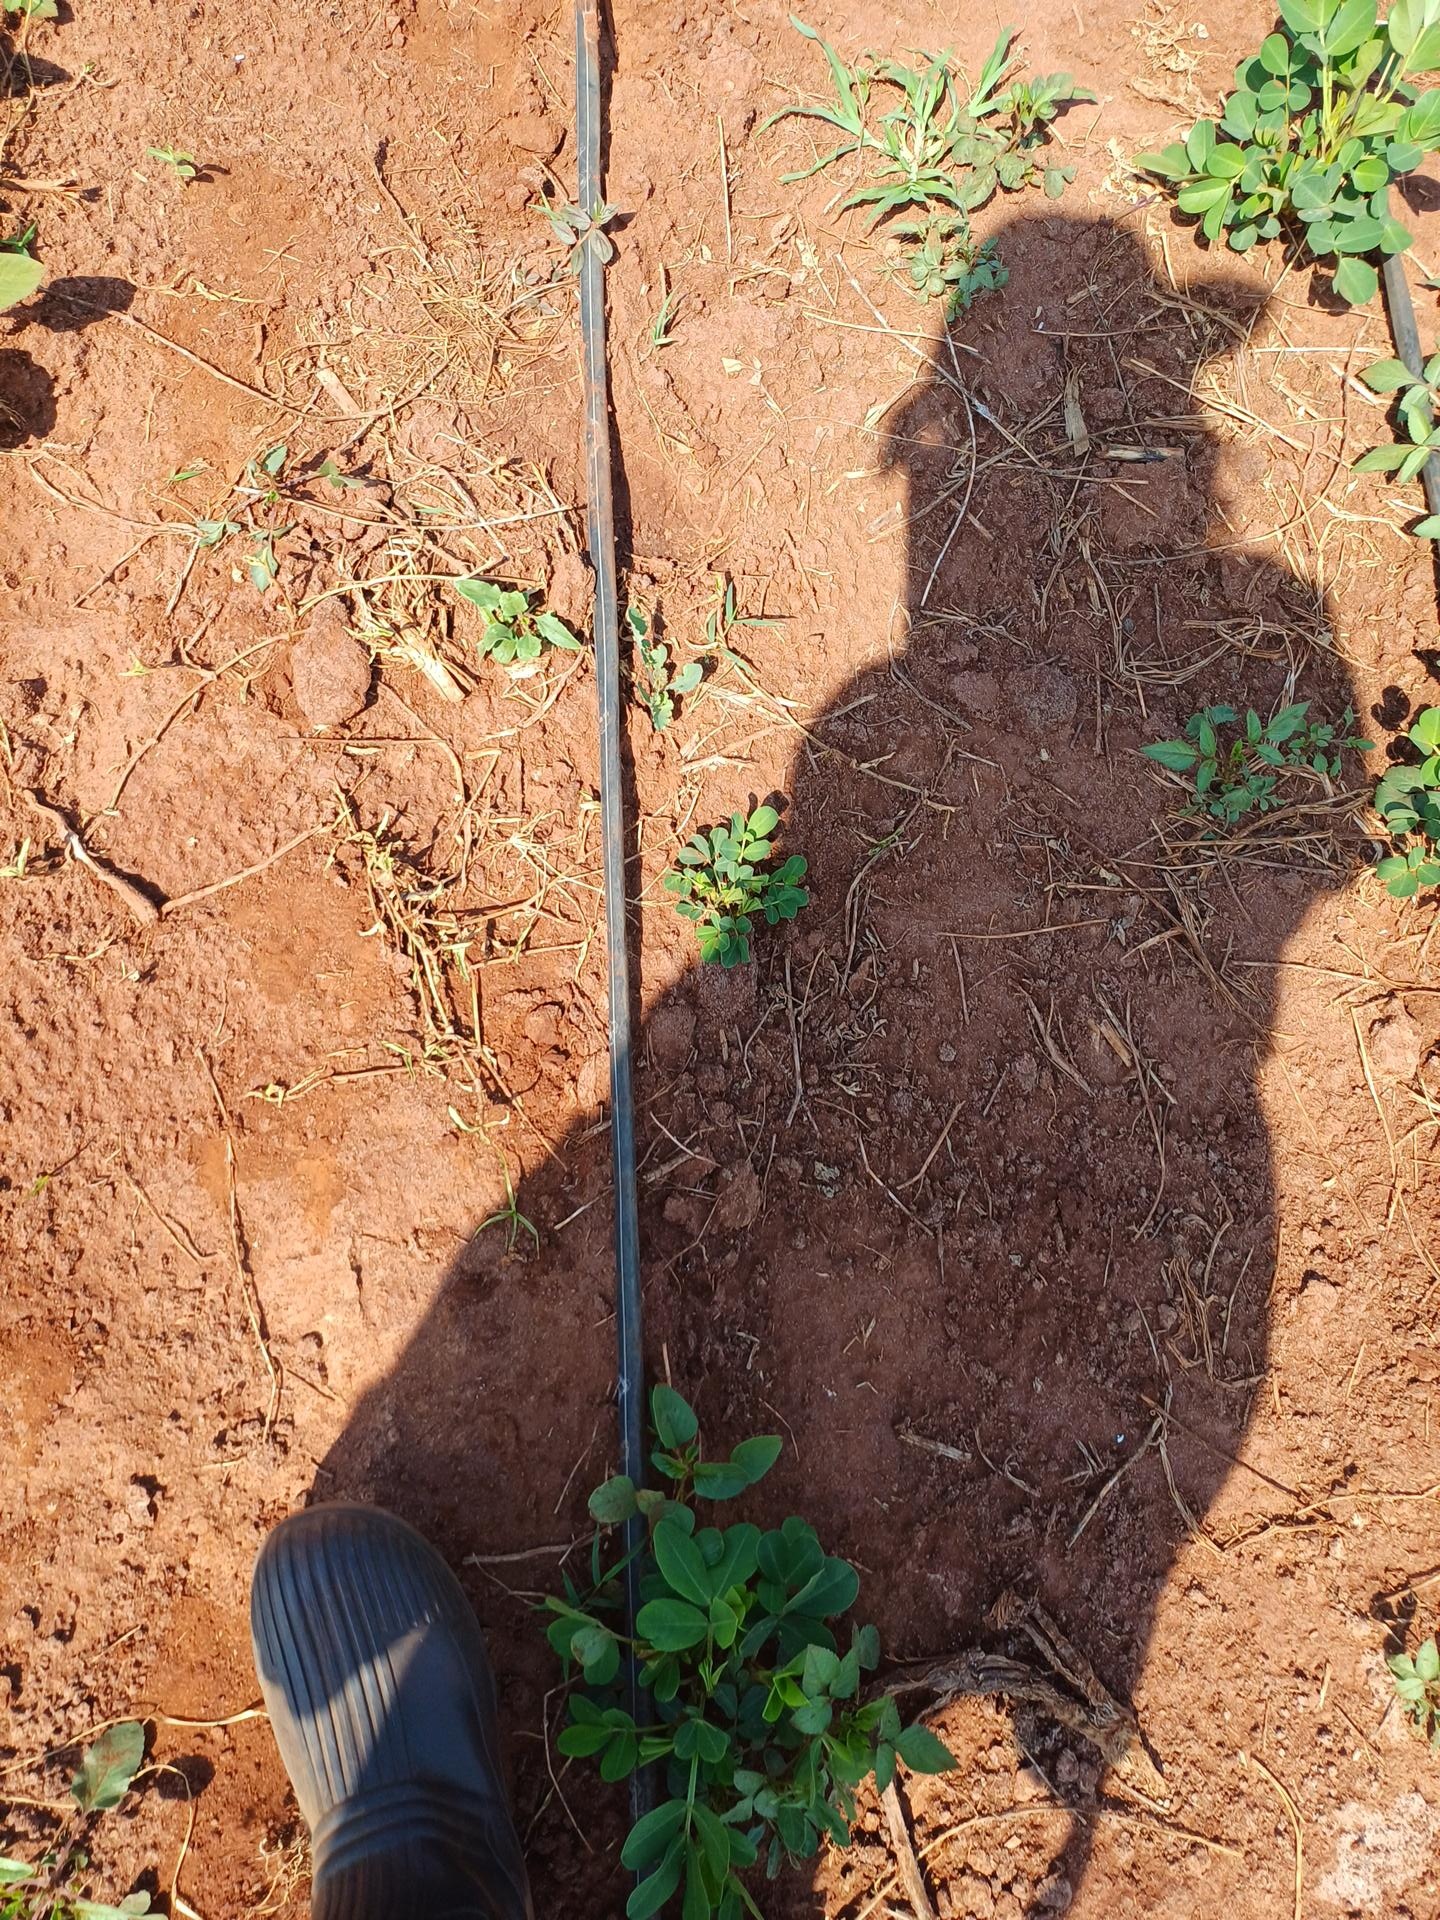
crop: groundnut
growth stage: vegetative
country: Kenya
